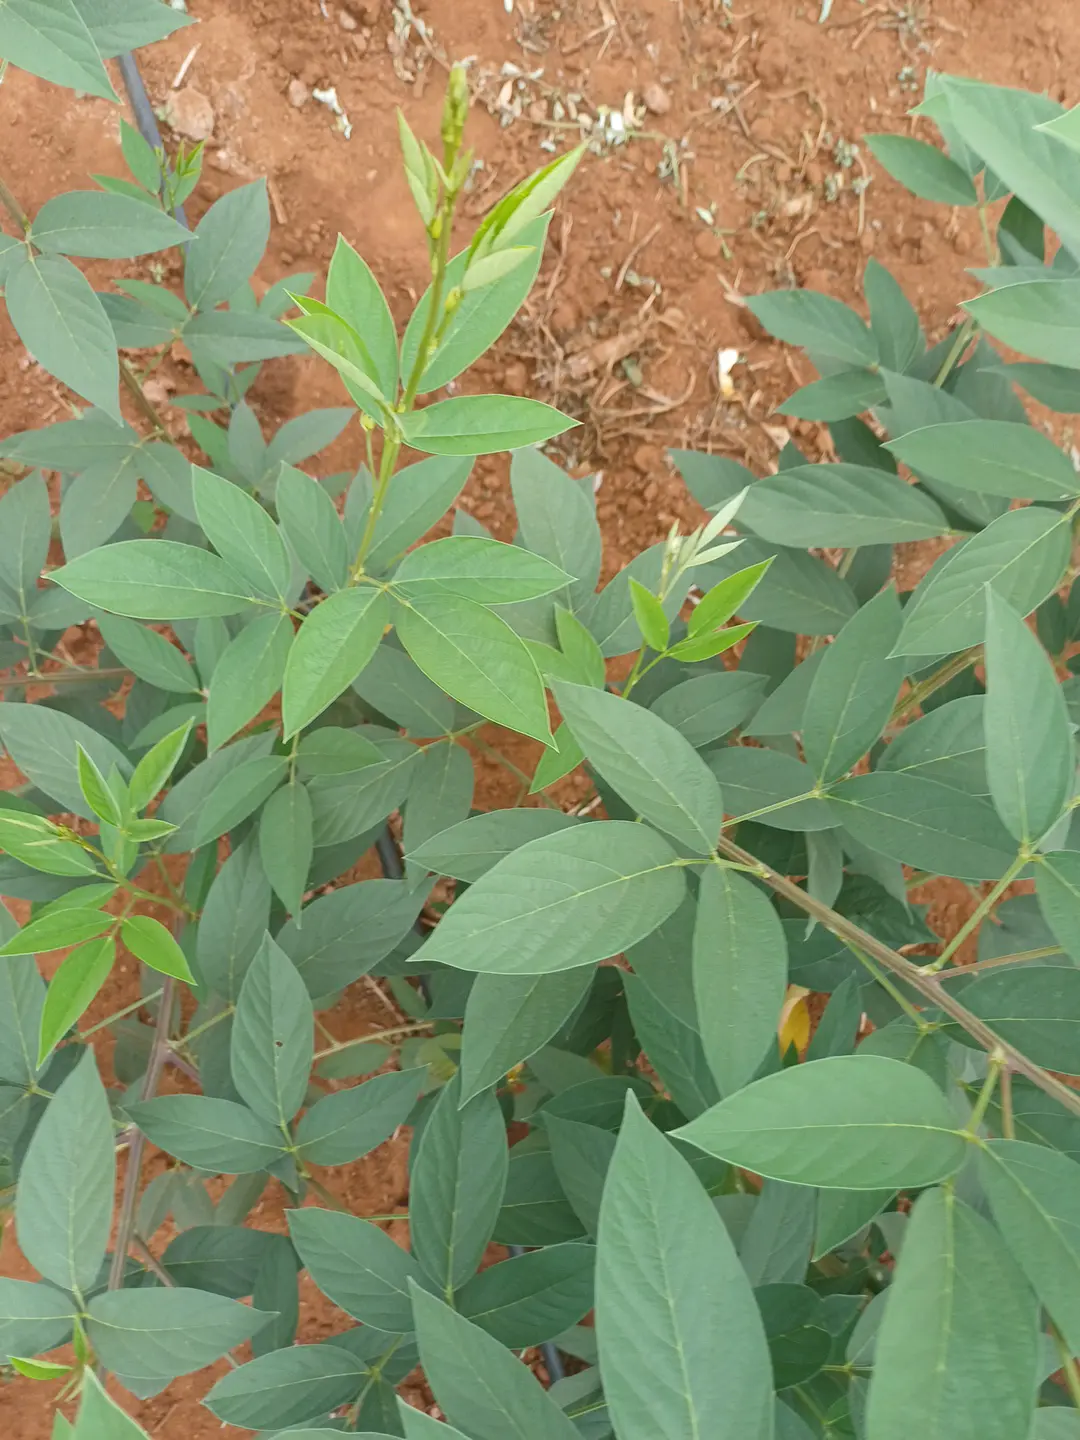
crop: pigeonpea
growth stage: vegetative
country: Kenya
